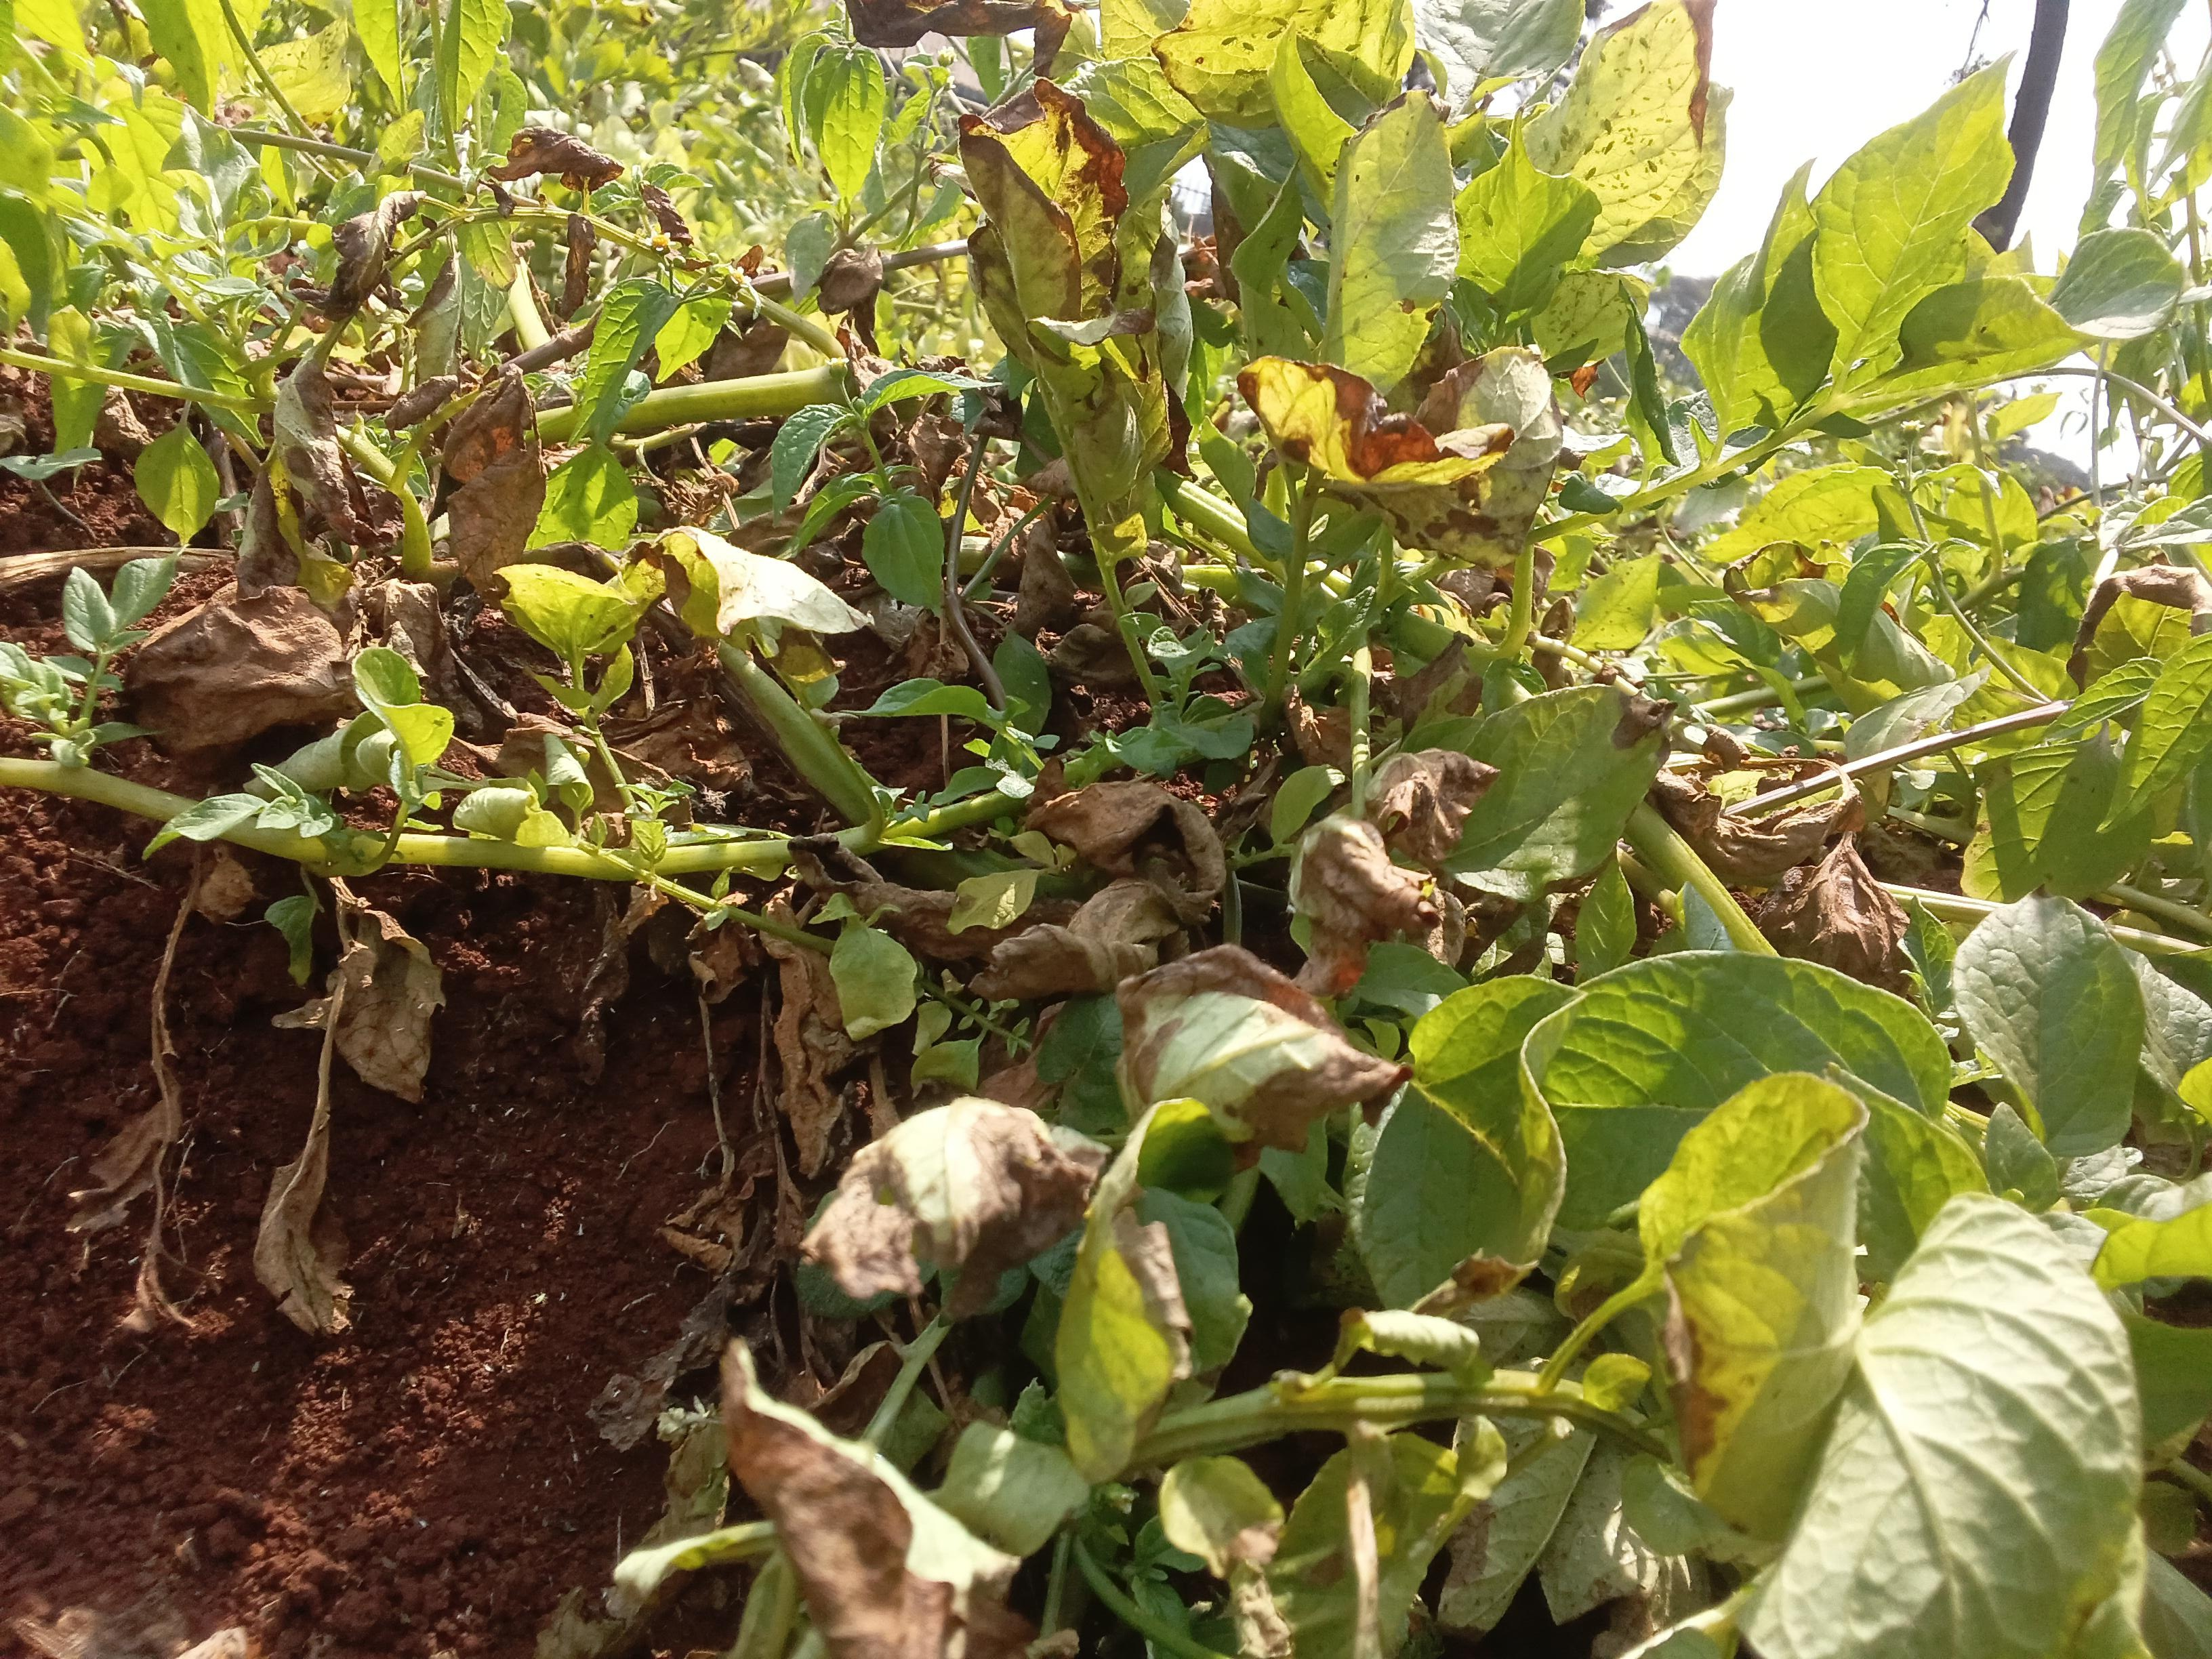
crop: potato
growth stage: maturity
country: Kenya
